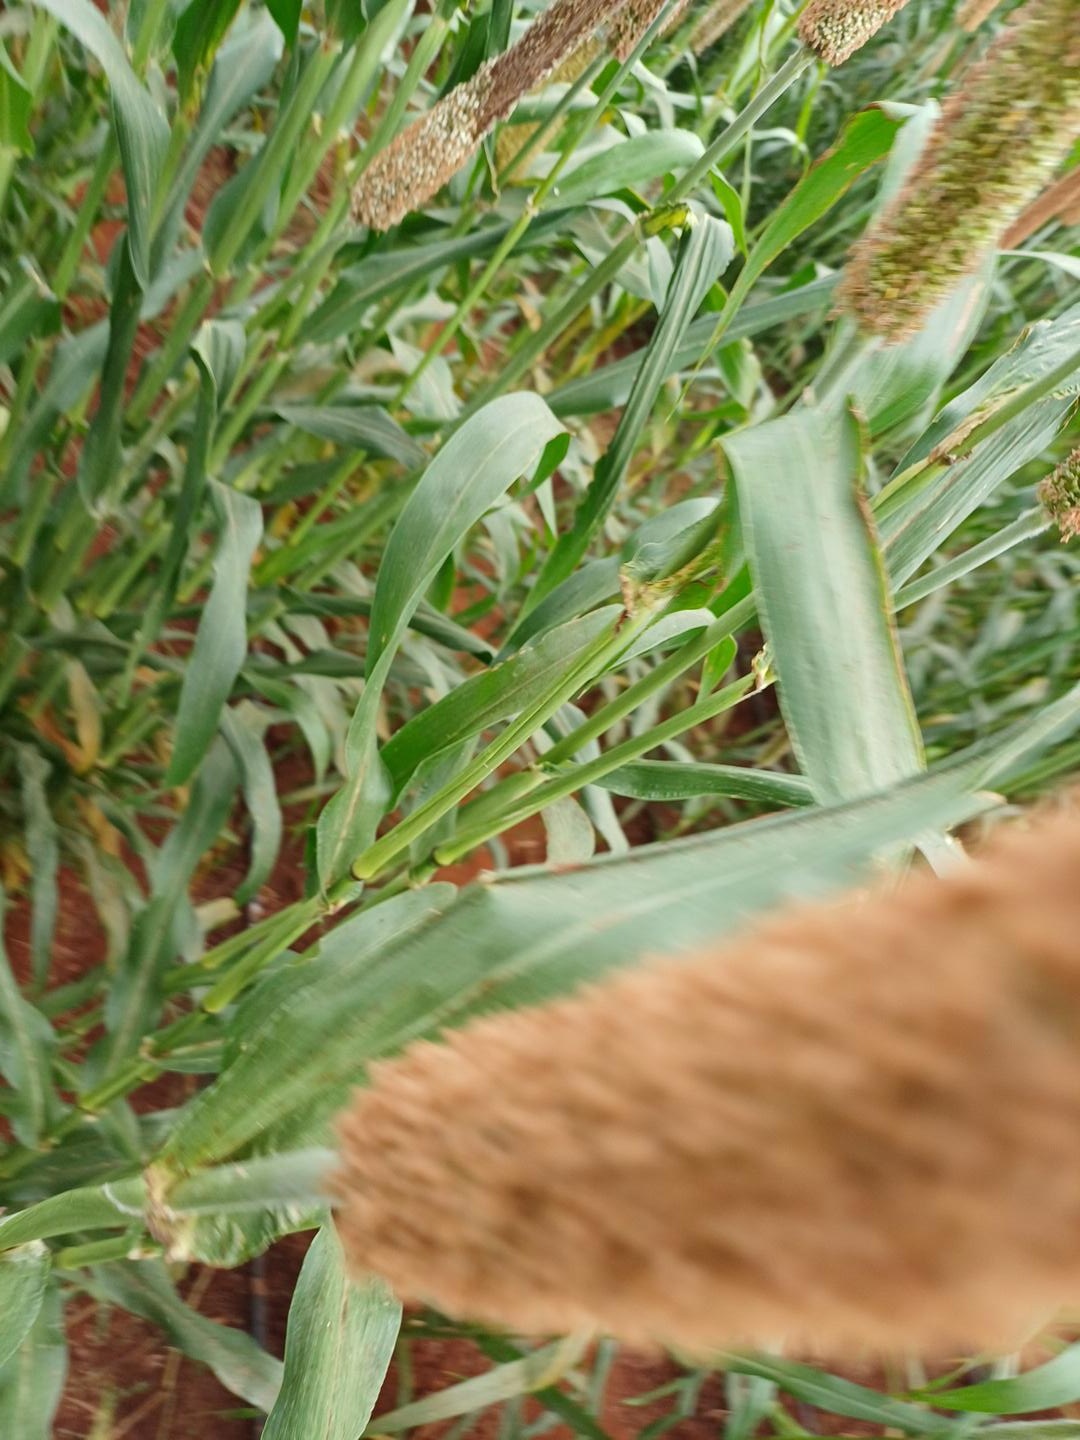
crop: pearl millet
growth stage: heading tuber
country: Kenya
